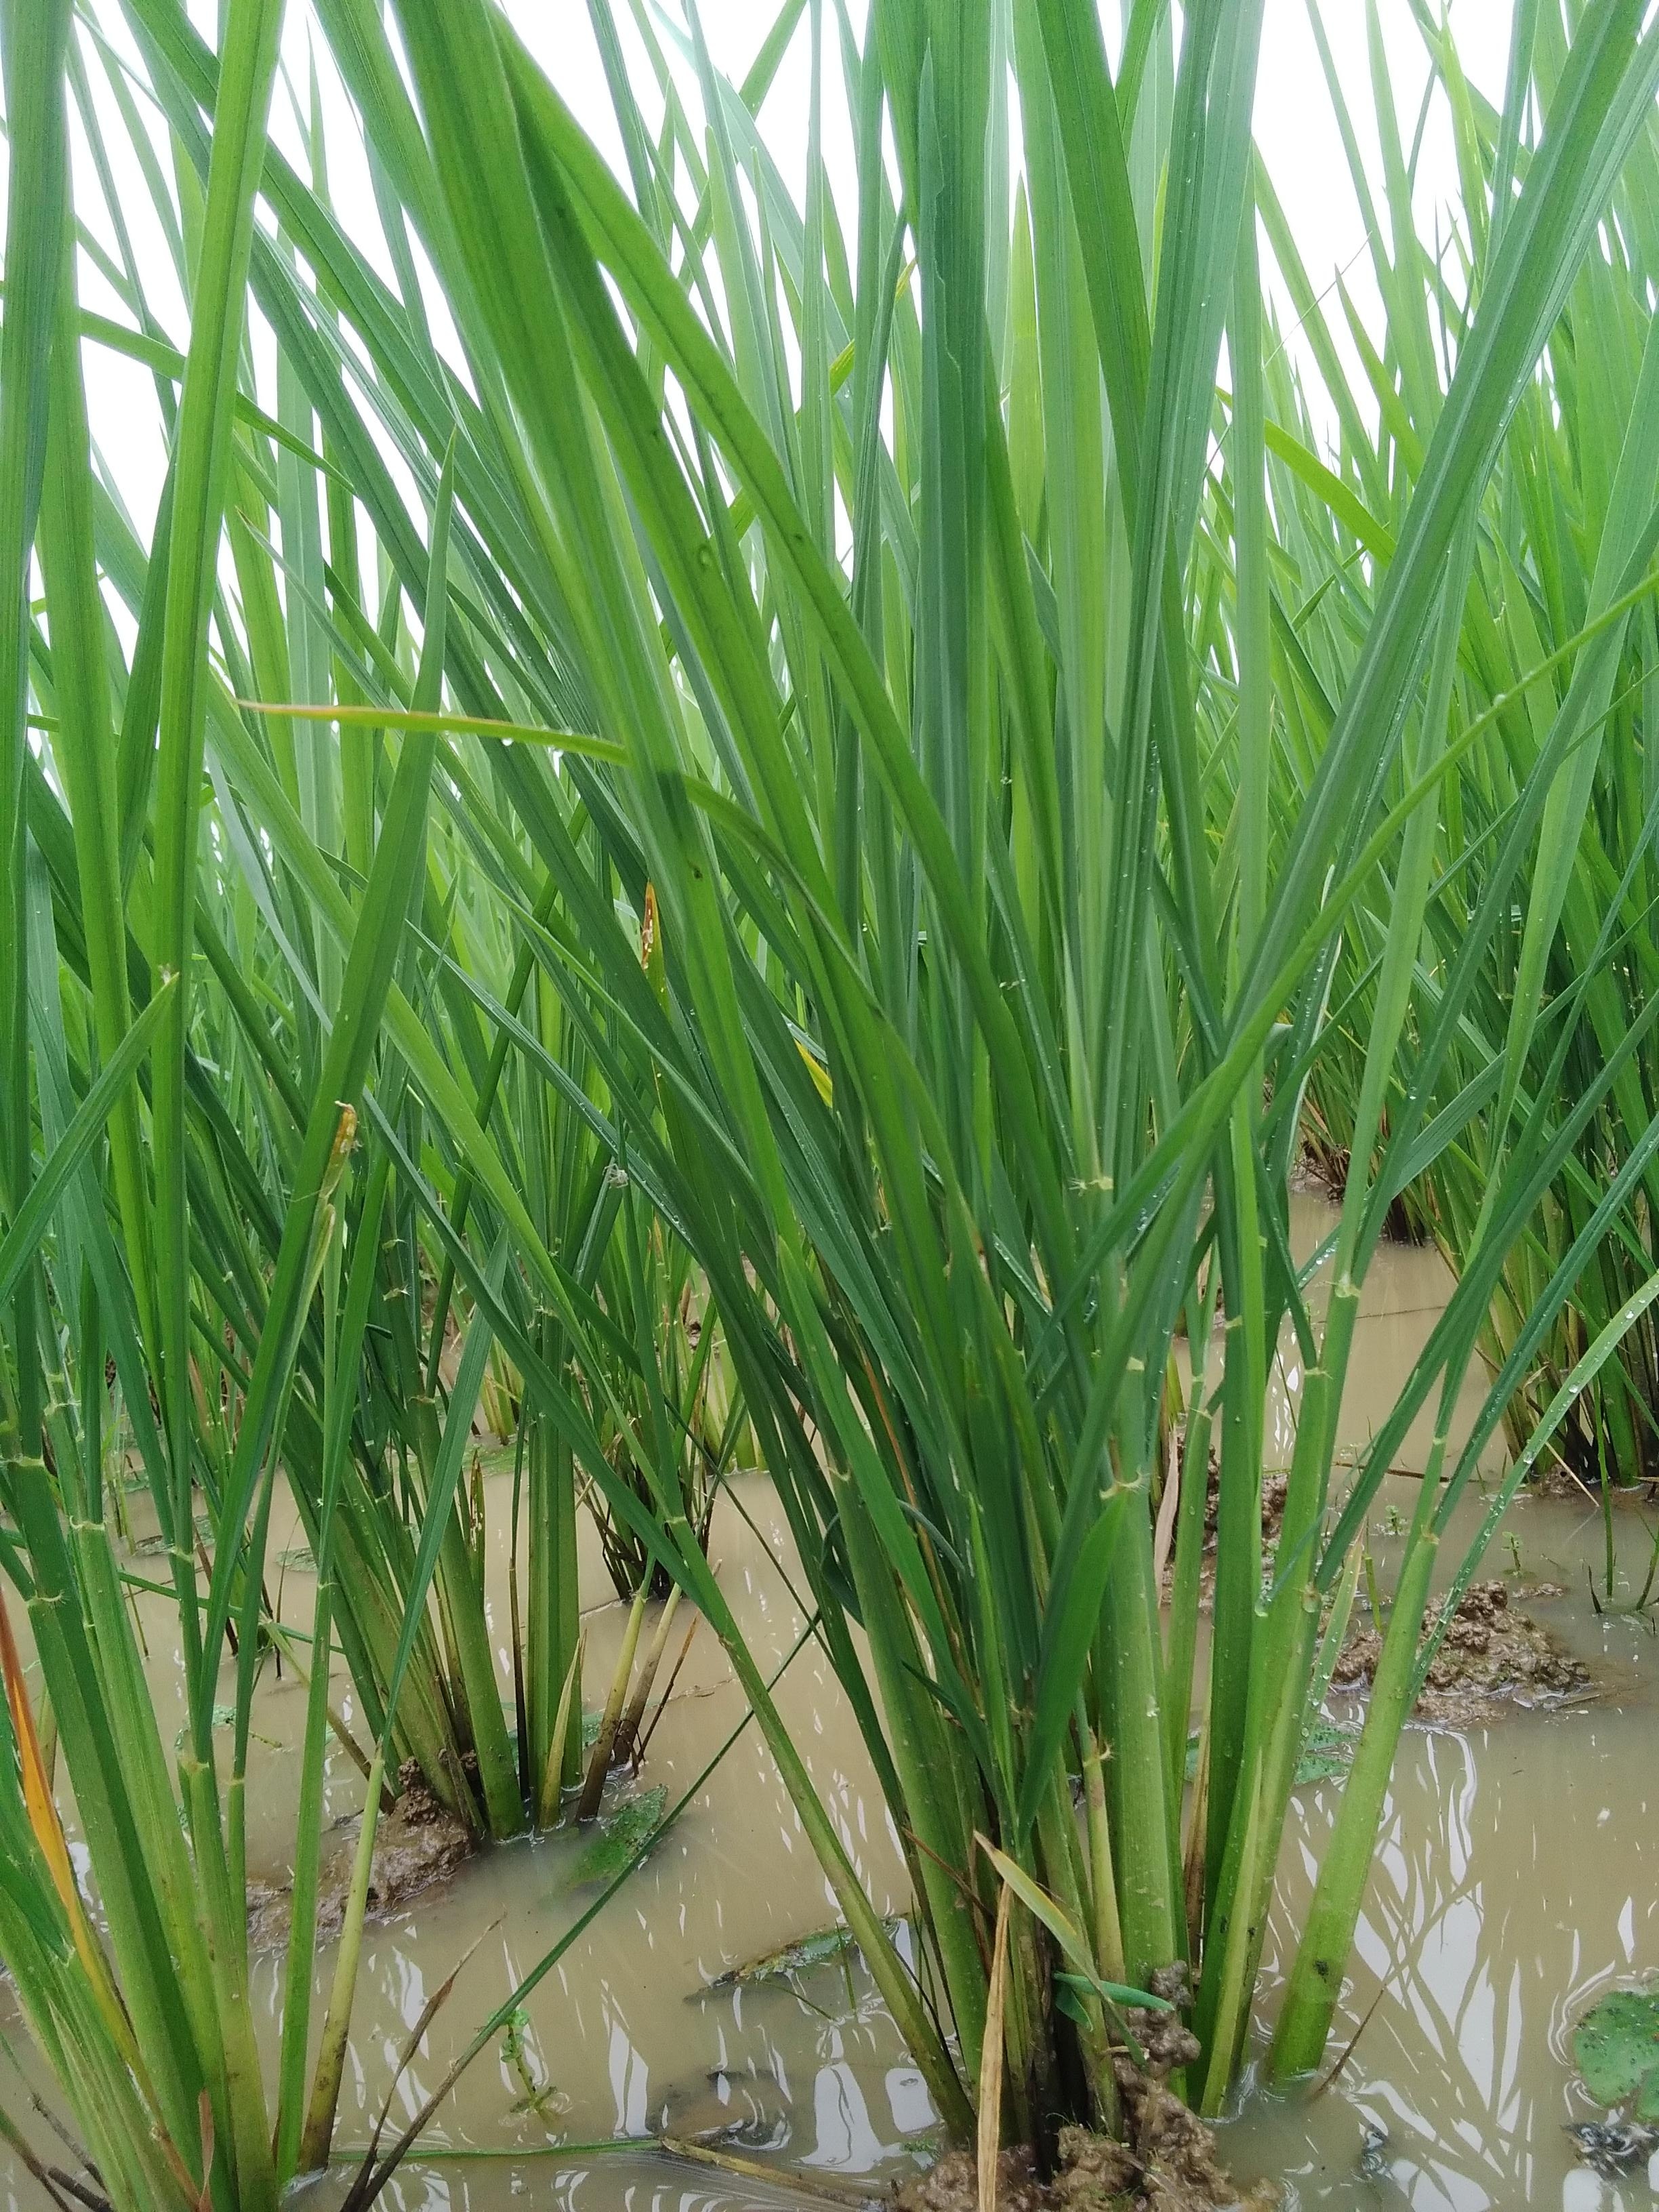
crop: rice
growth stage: vegetative
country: Nigeria
